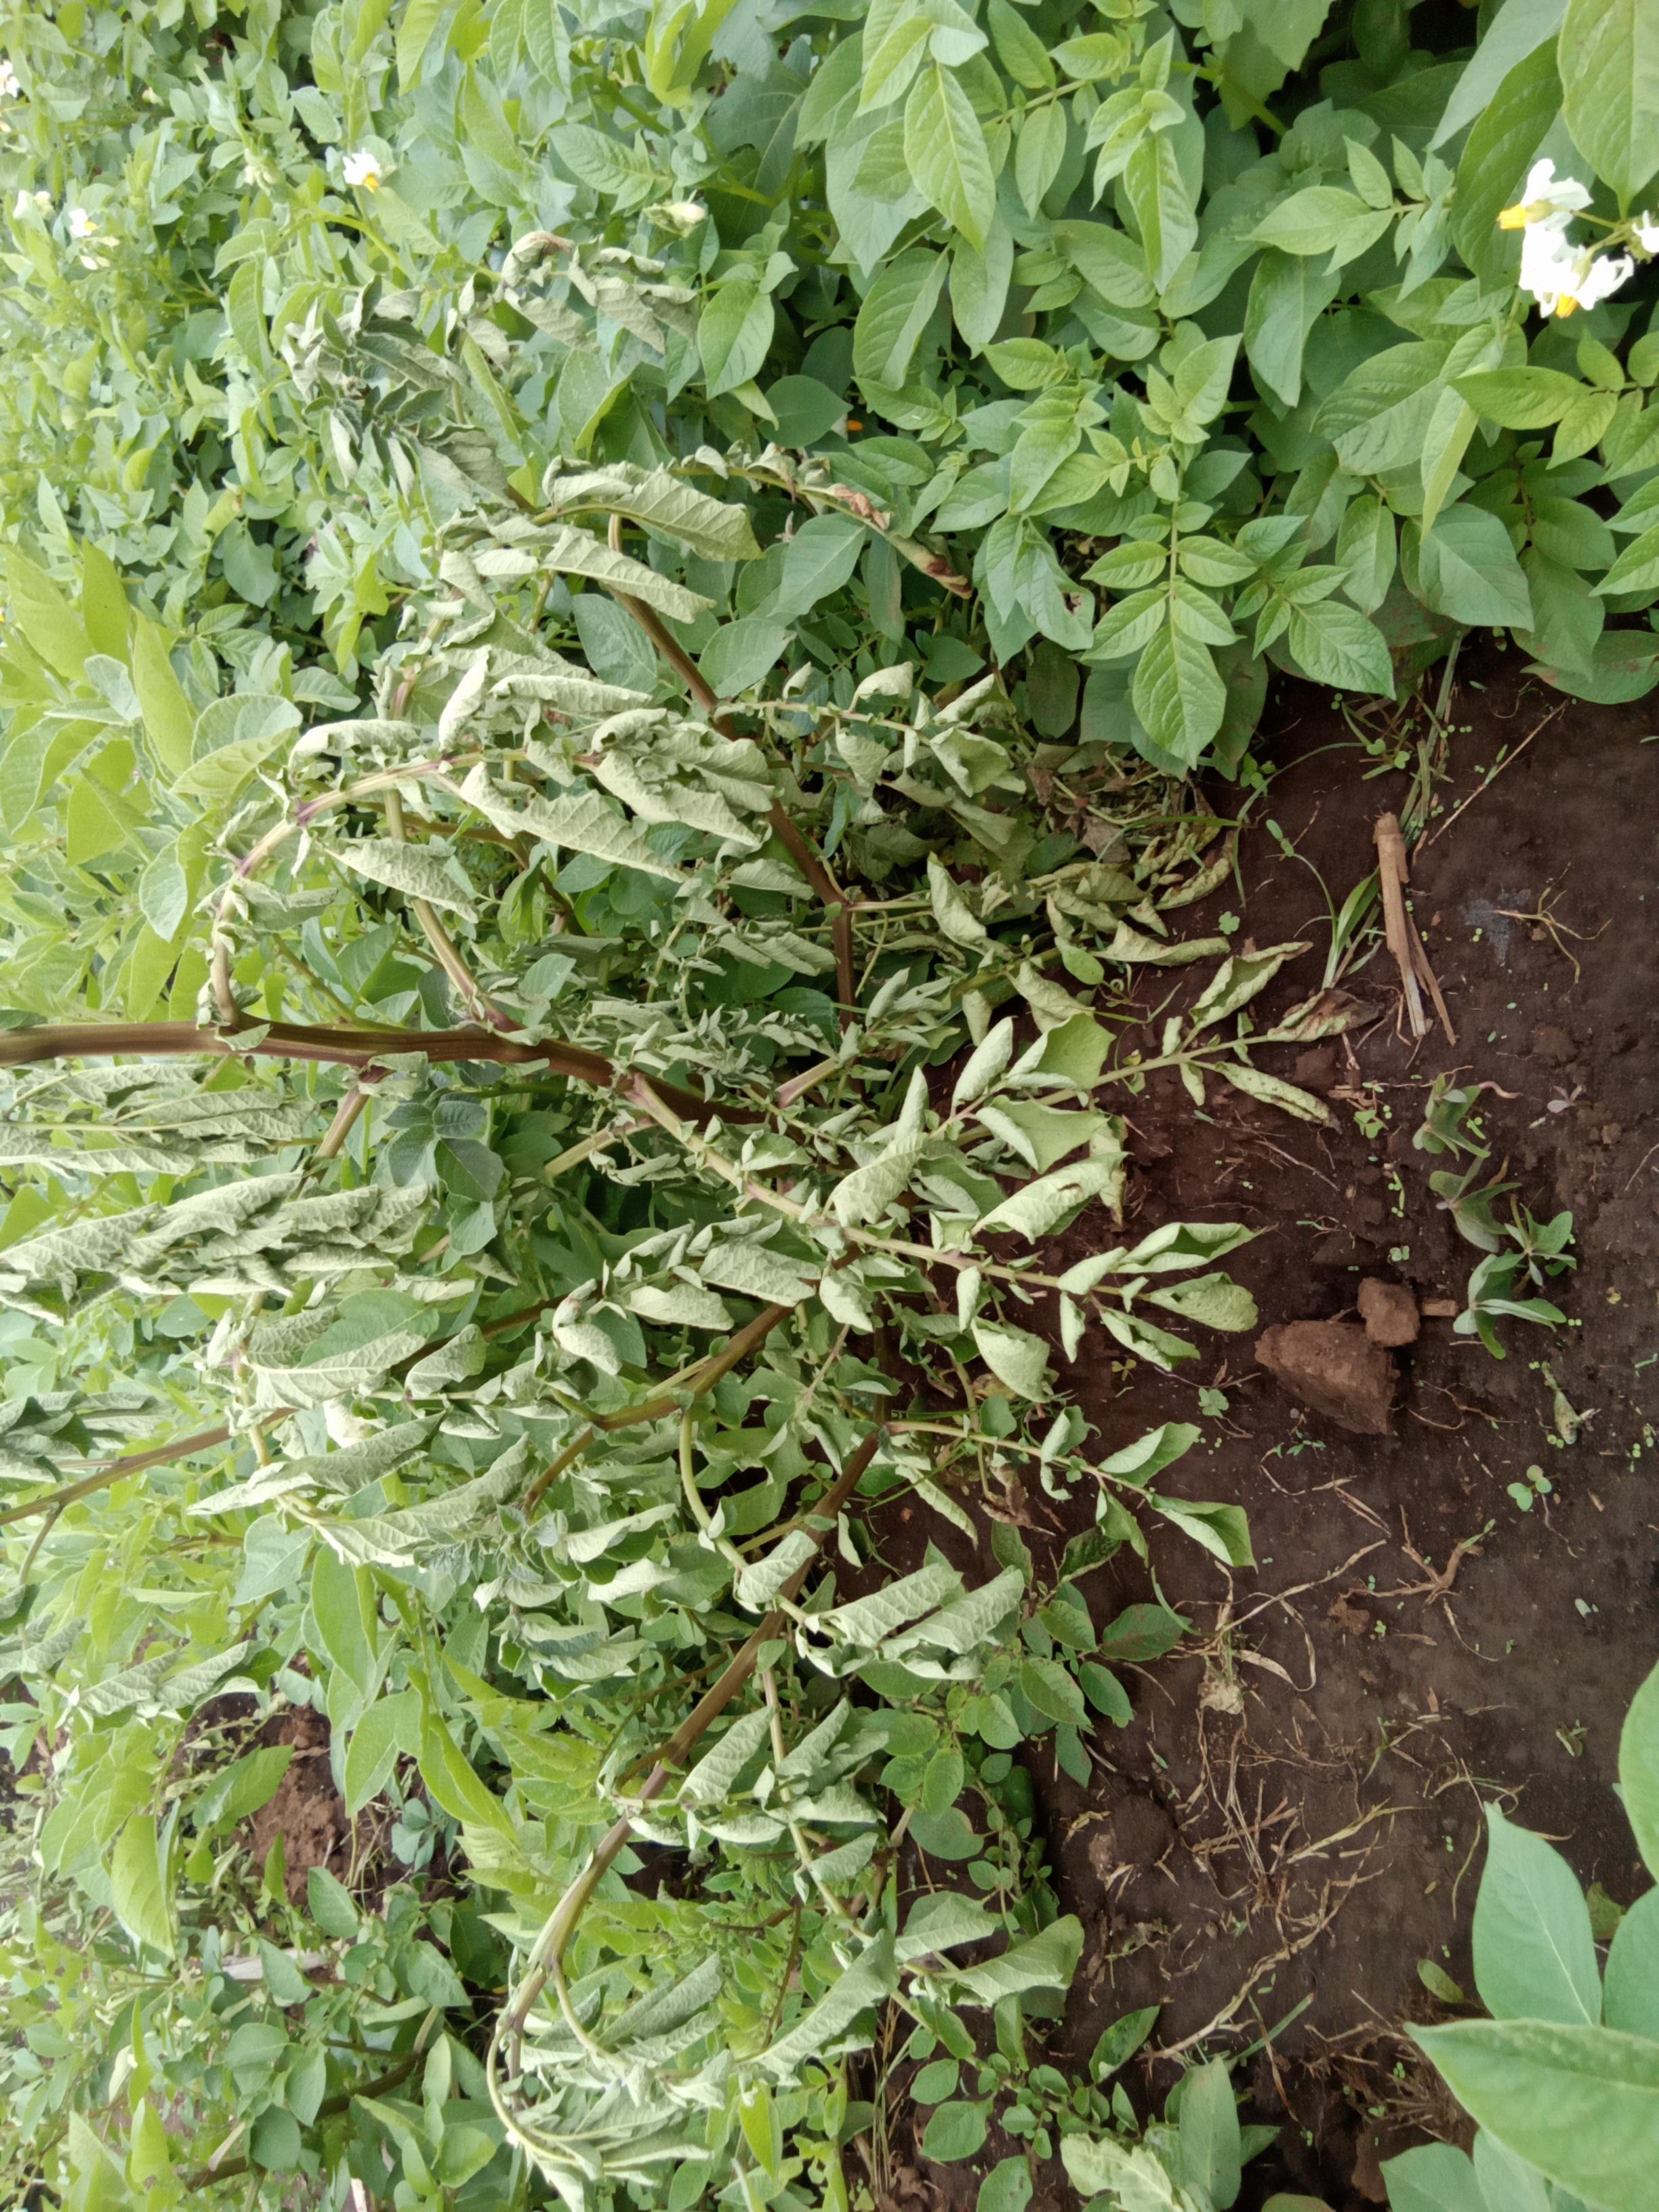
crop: potato
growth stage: flowering
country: Kenya
